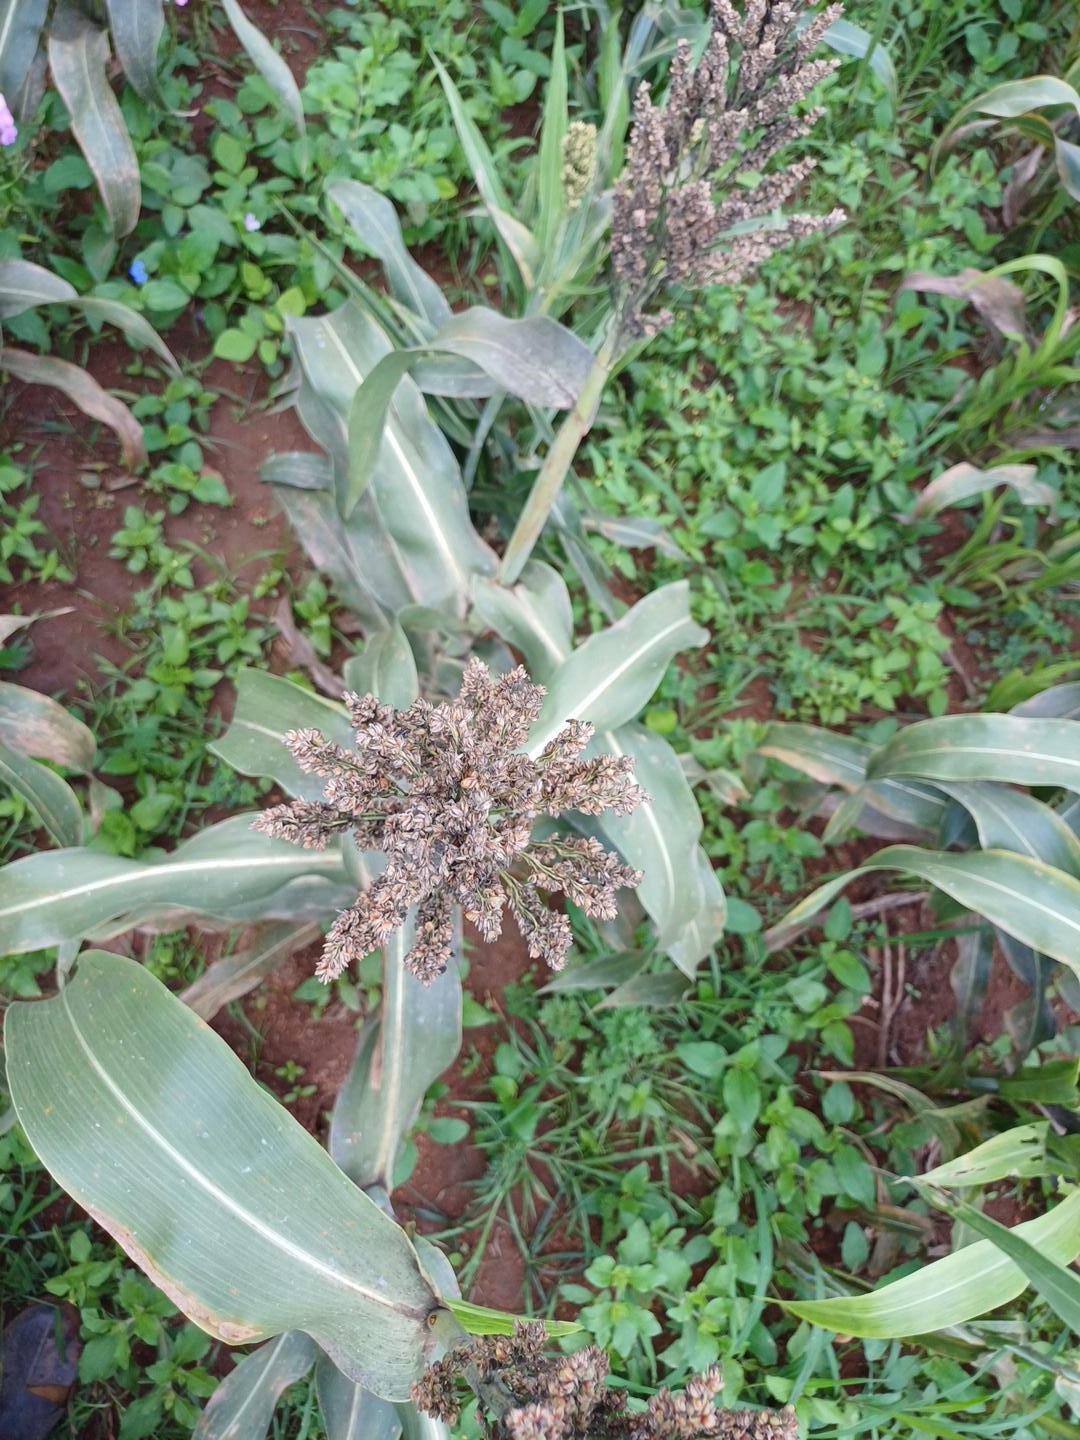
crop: sorghum
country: Kenya
